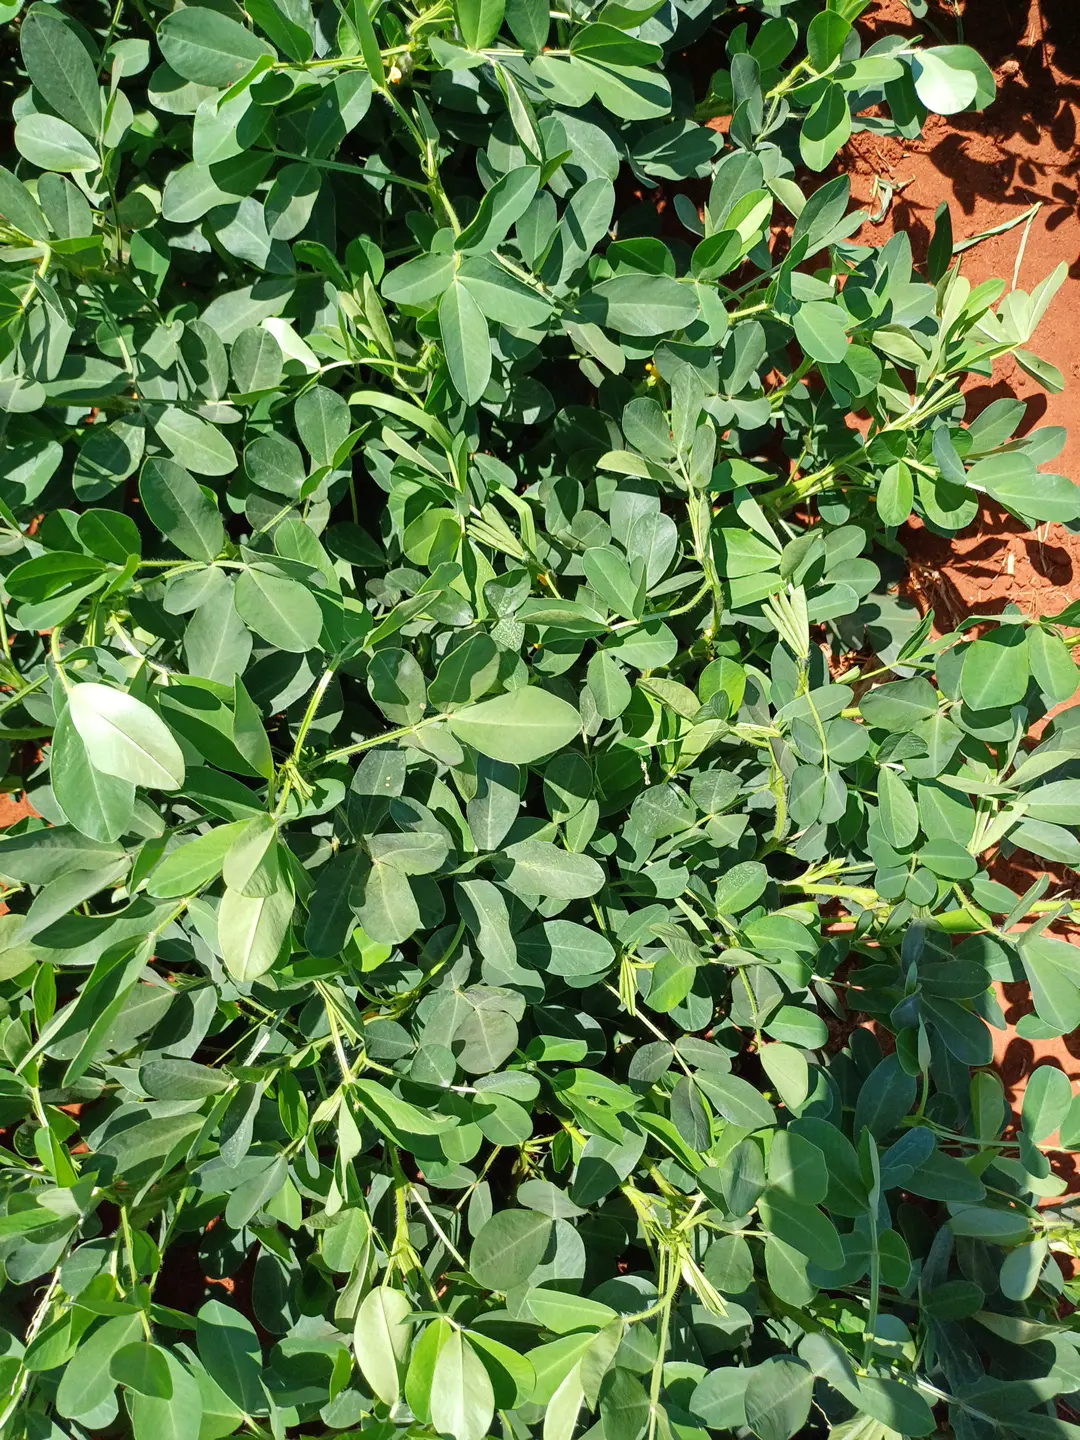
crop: groundnut
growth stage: flowering
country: Kenya
